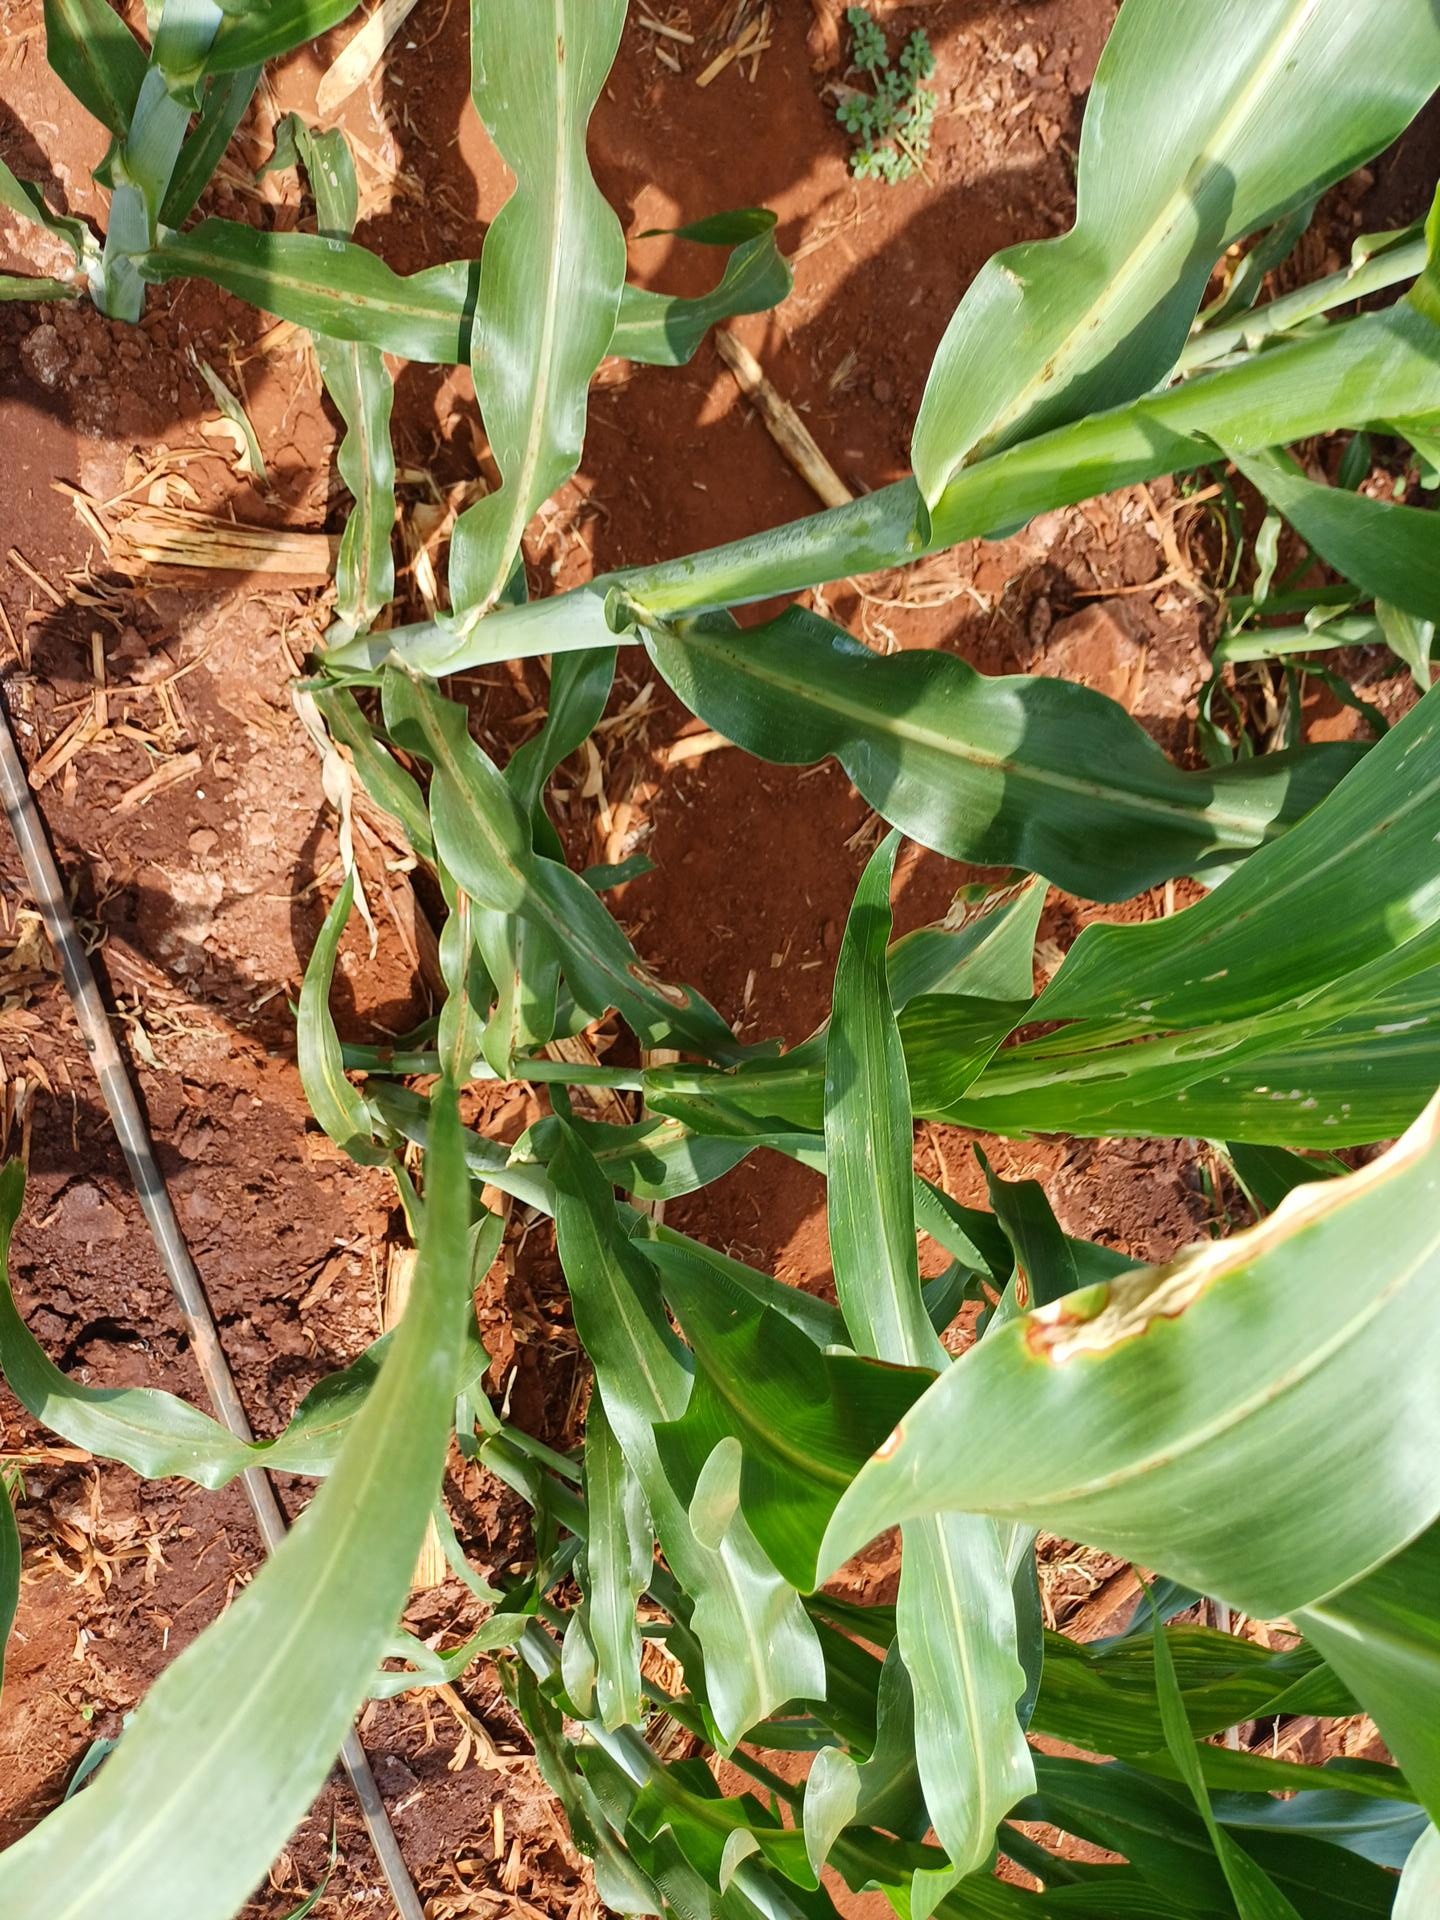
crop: sorghum
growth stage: vegetative
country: Kenya
